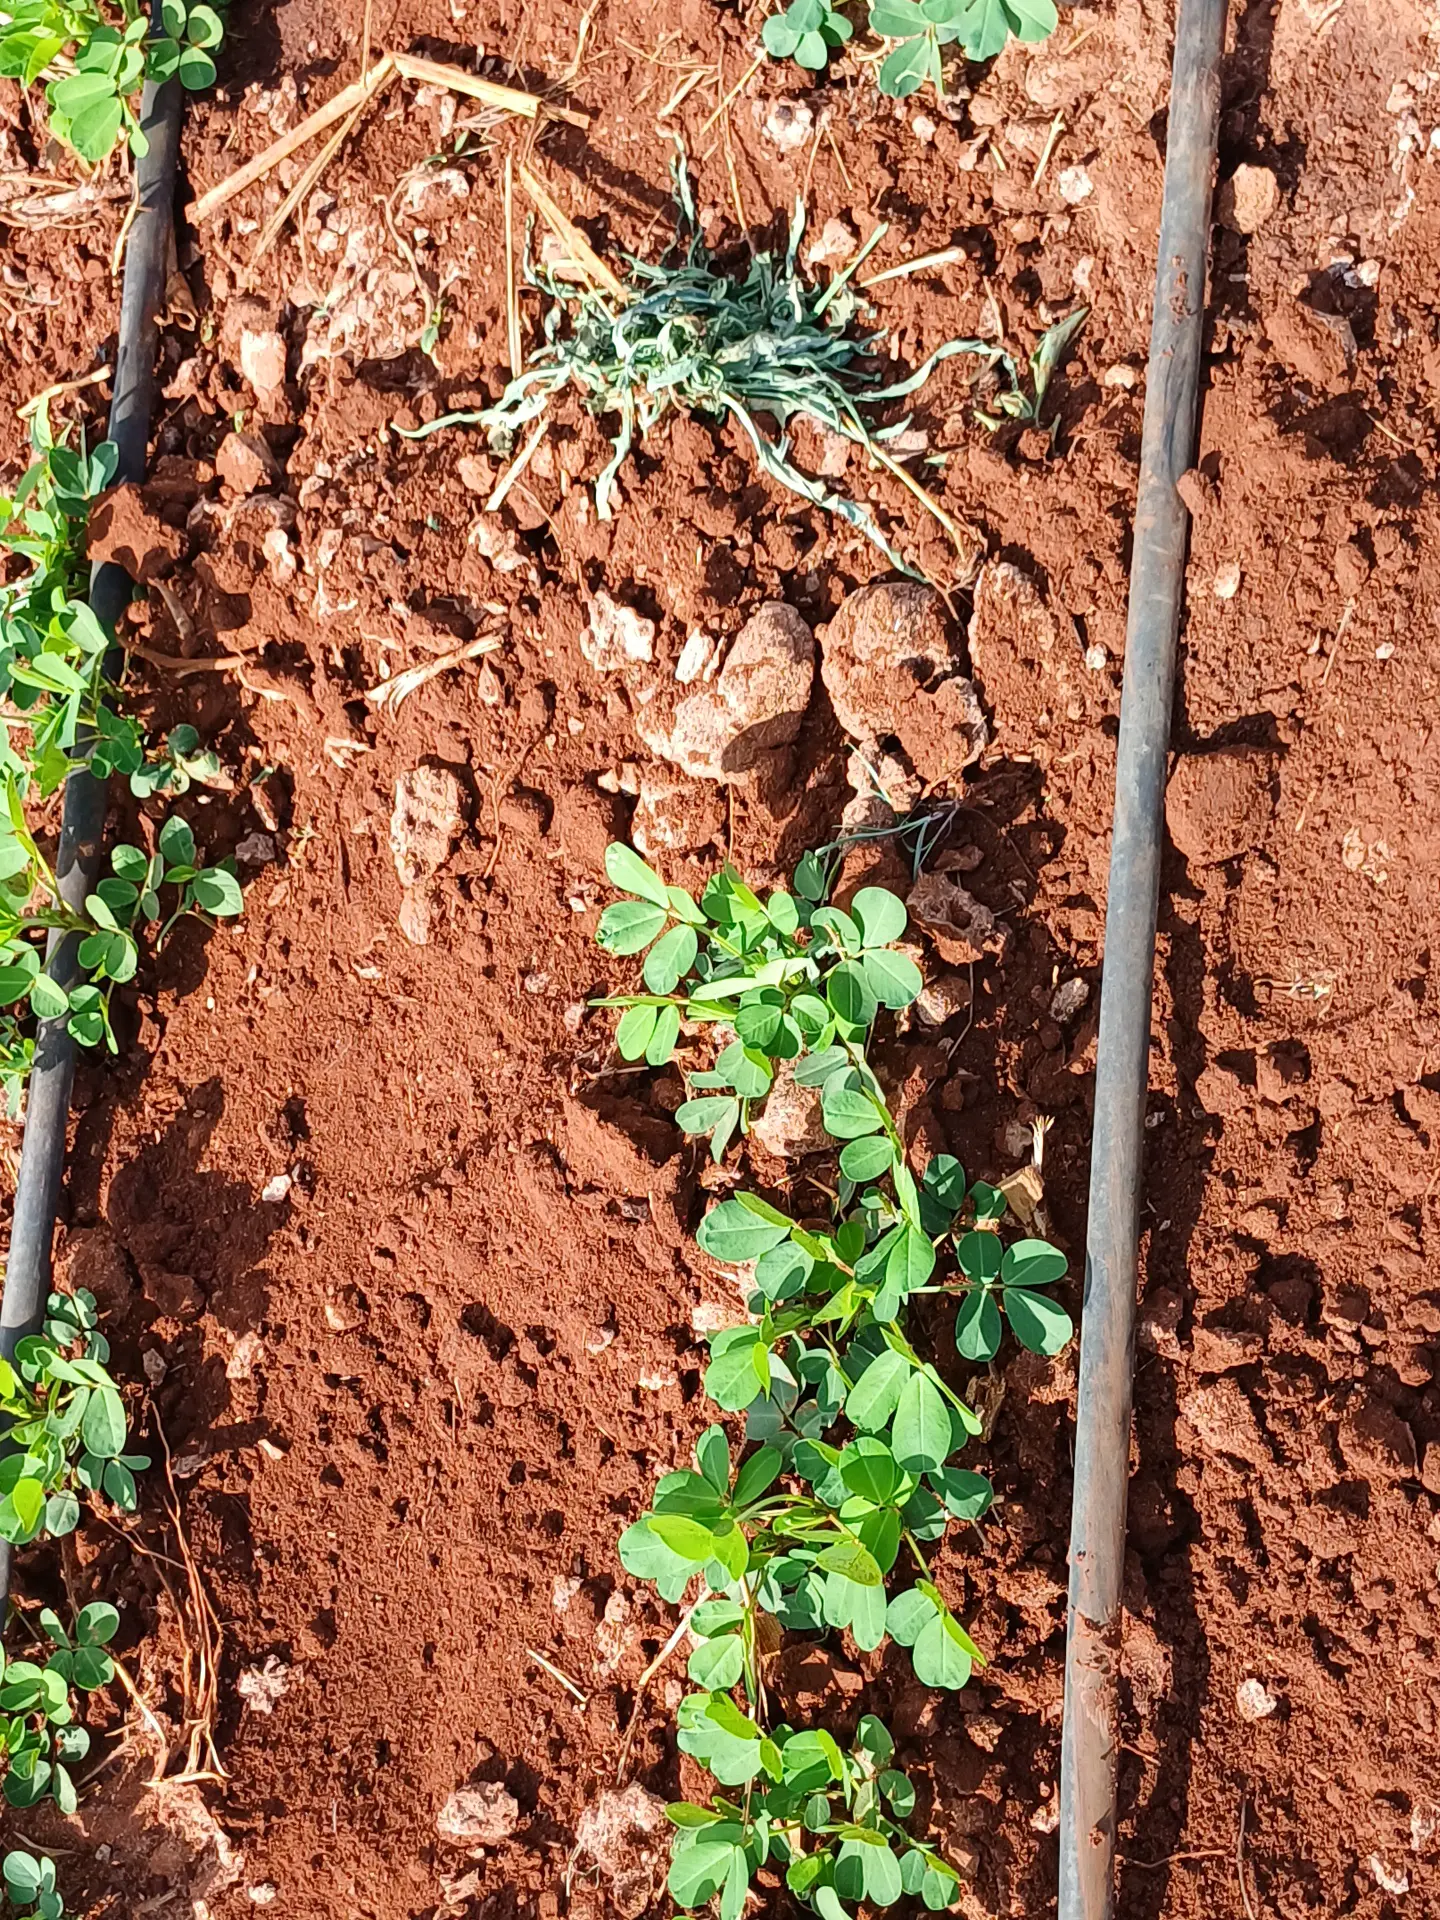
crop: groundnut
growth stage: vegetative
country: Kenya
